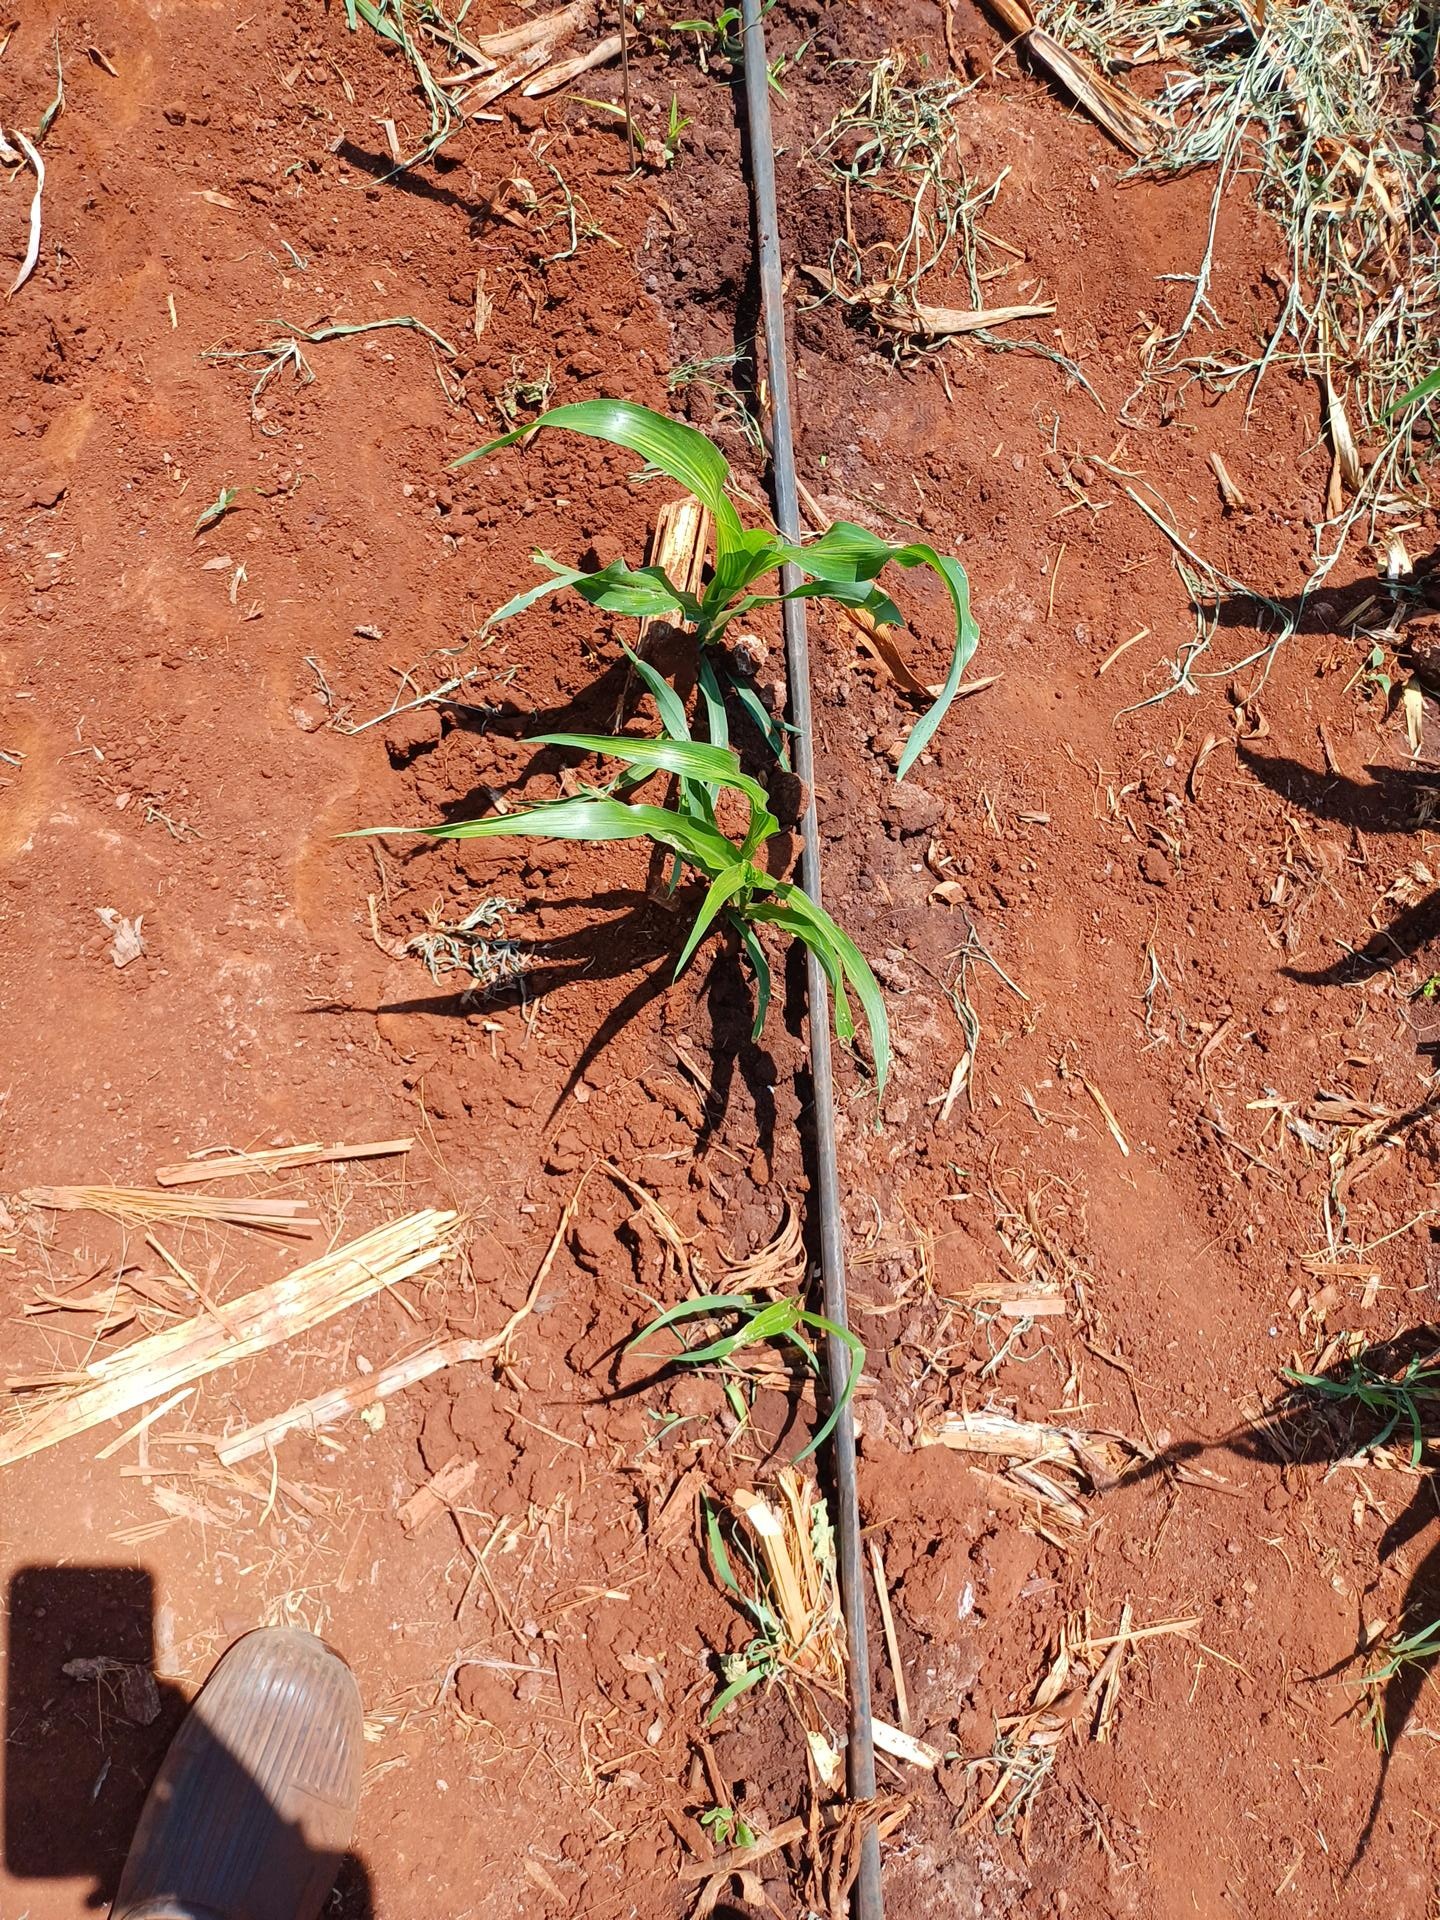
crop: sorghum
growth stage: vegetative
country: Kenya
